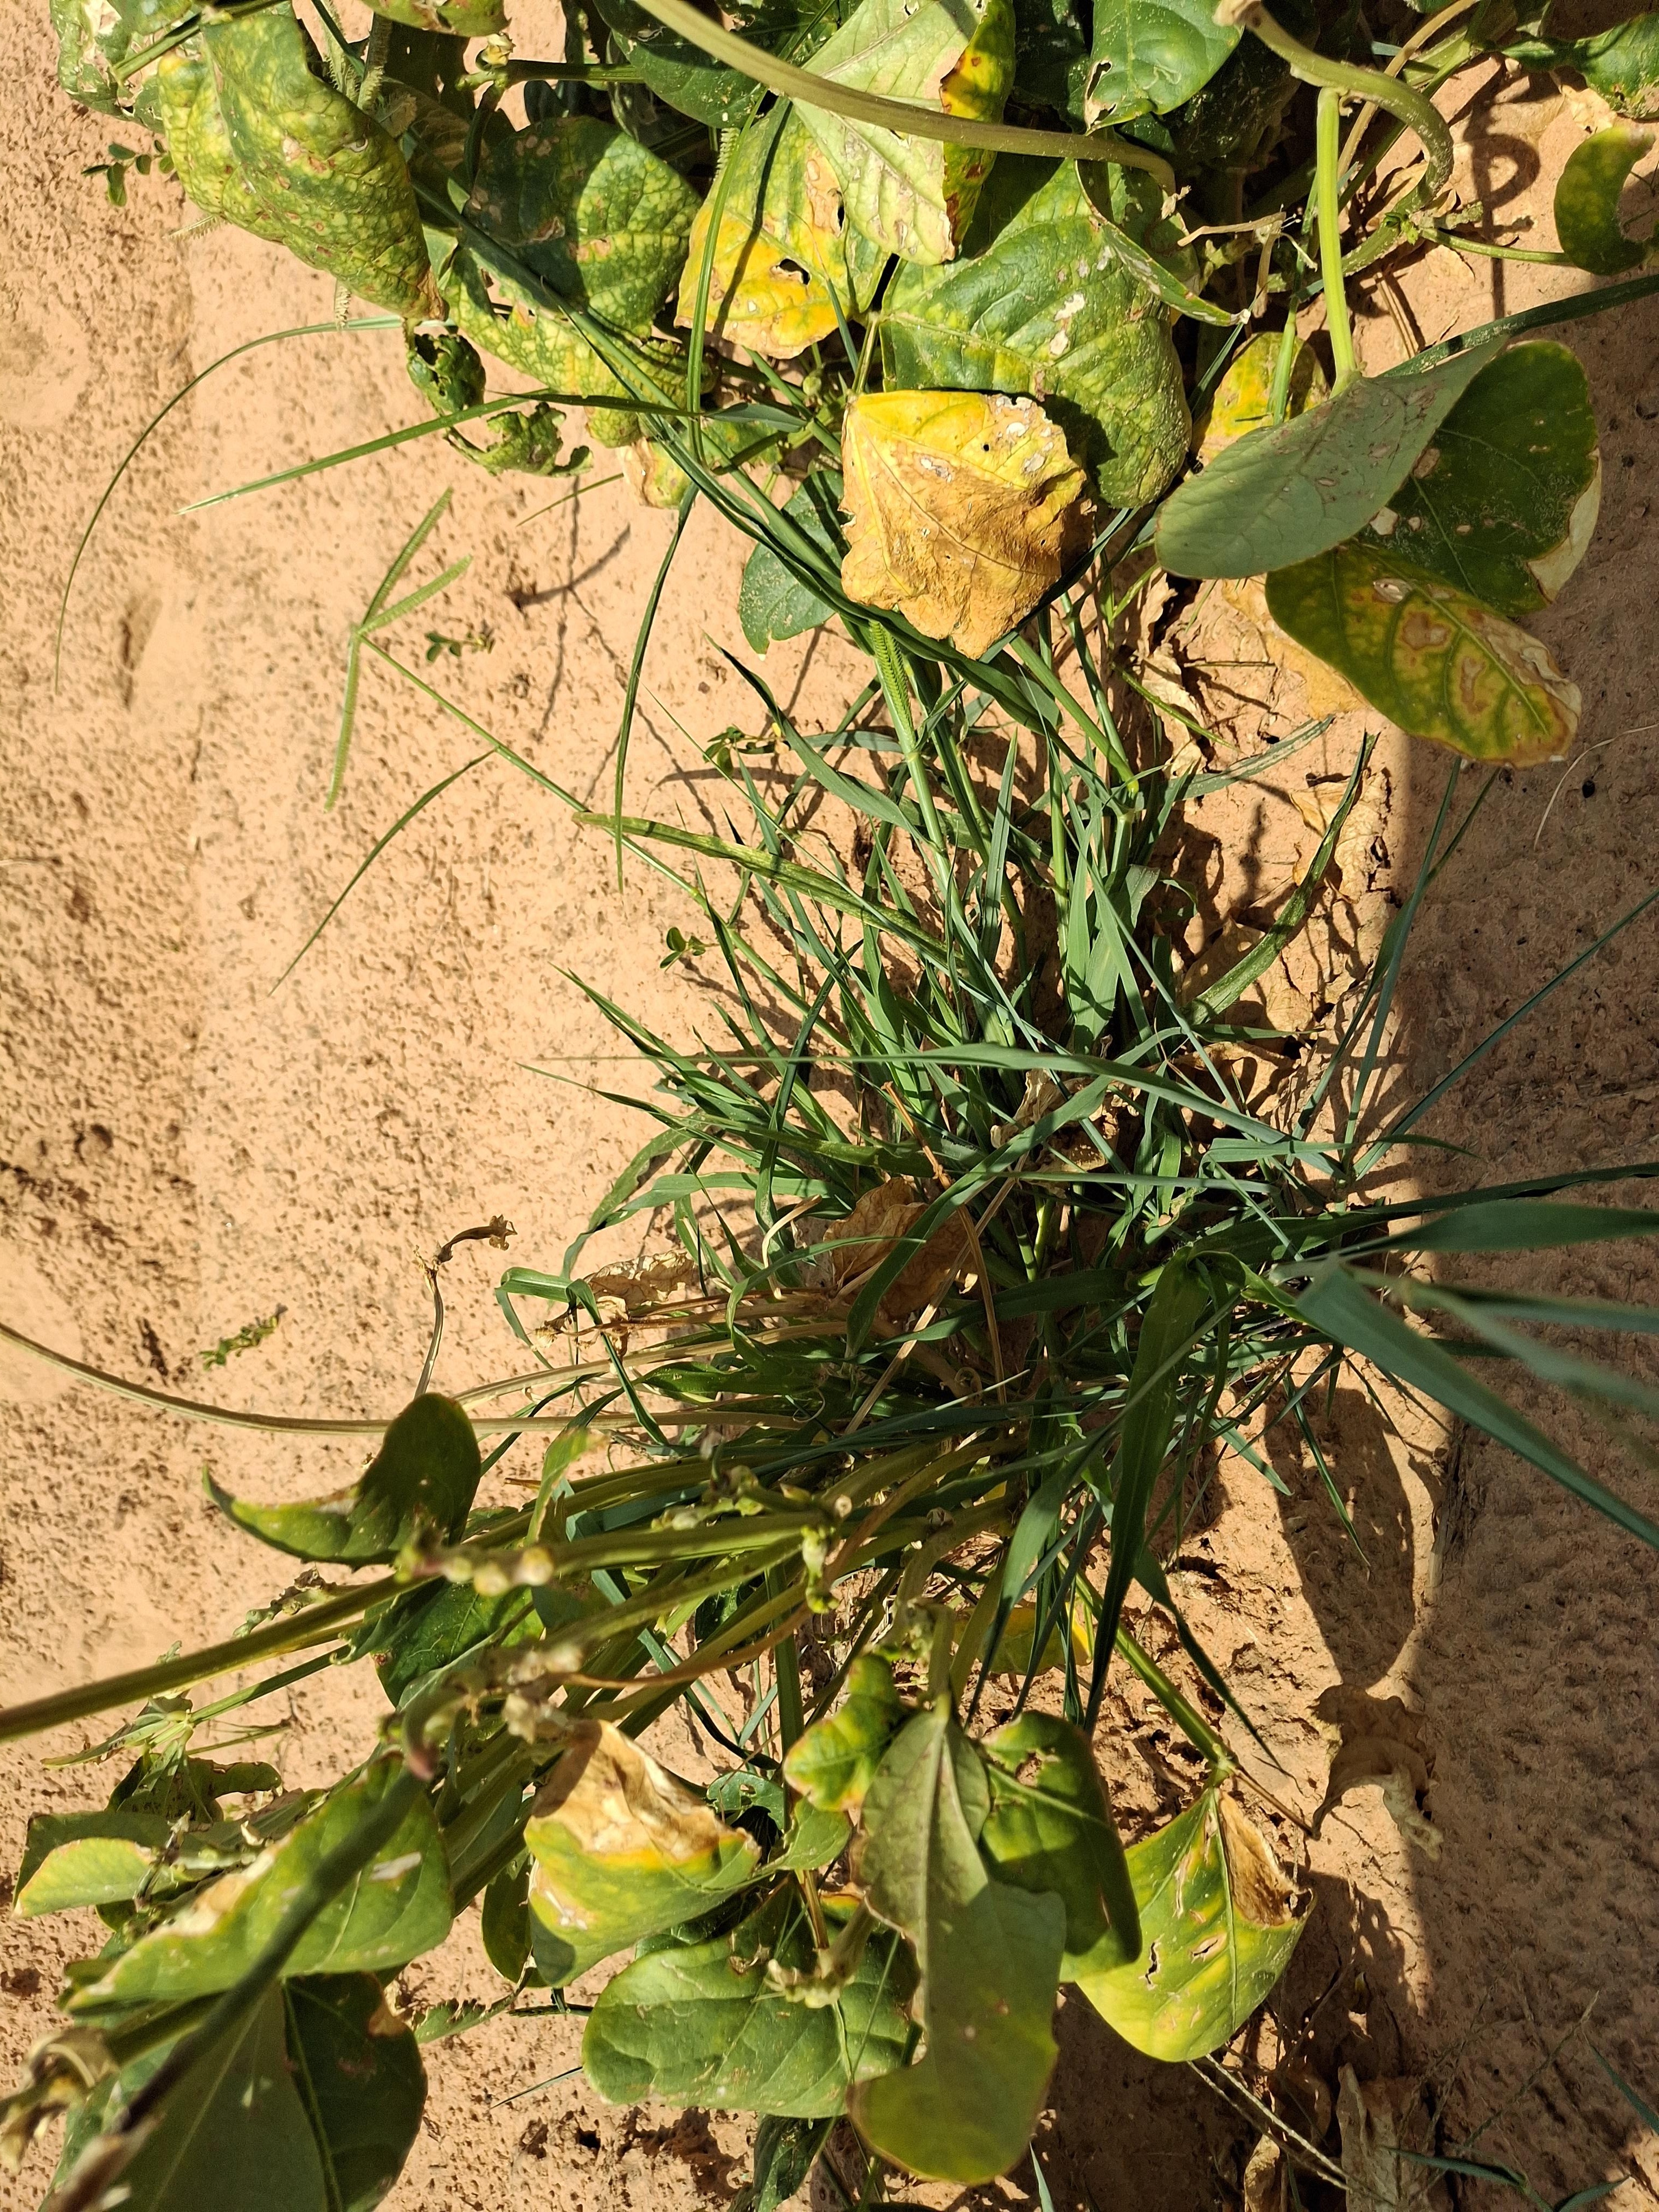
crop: cowpea
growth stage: harvest maturity
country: Nigeria
